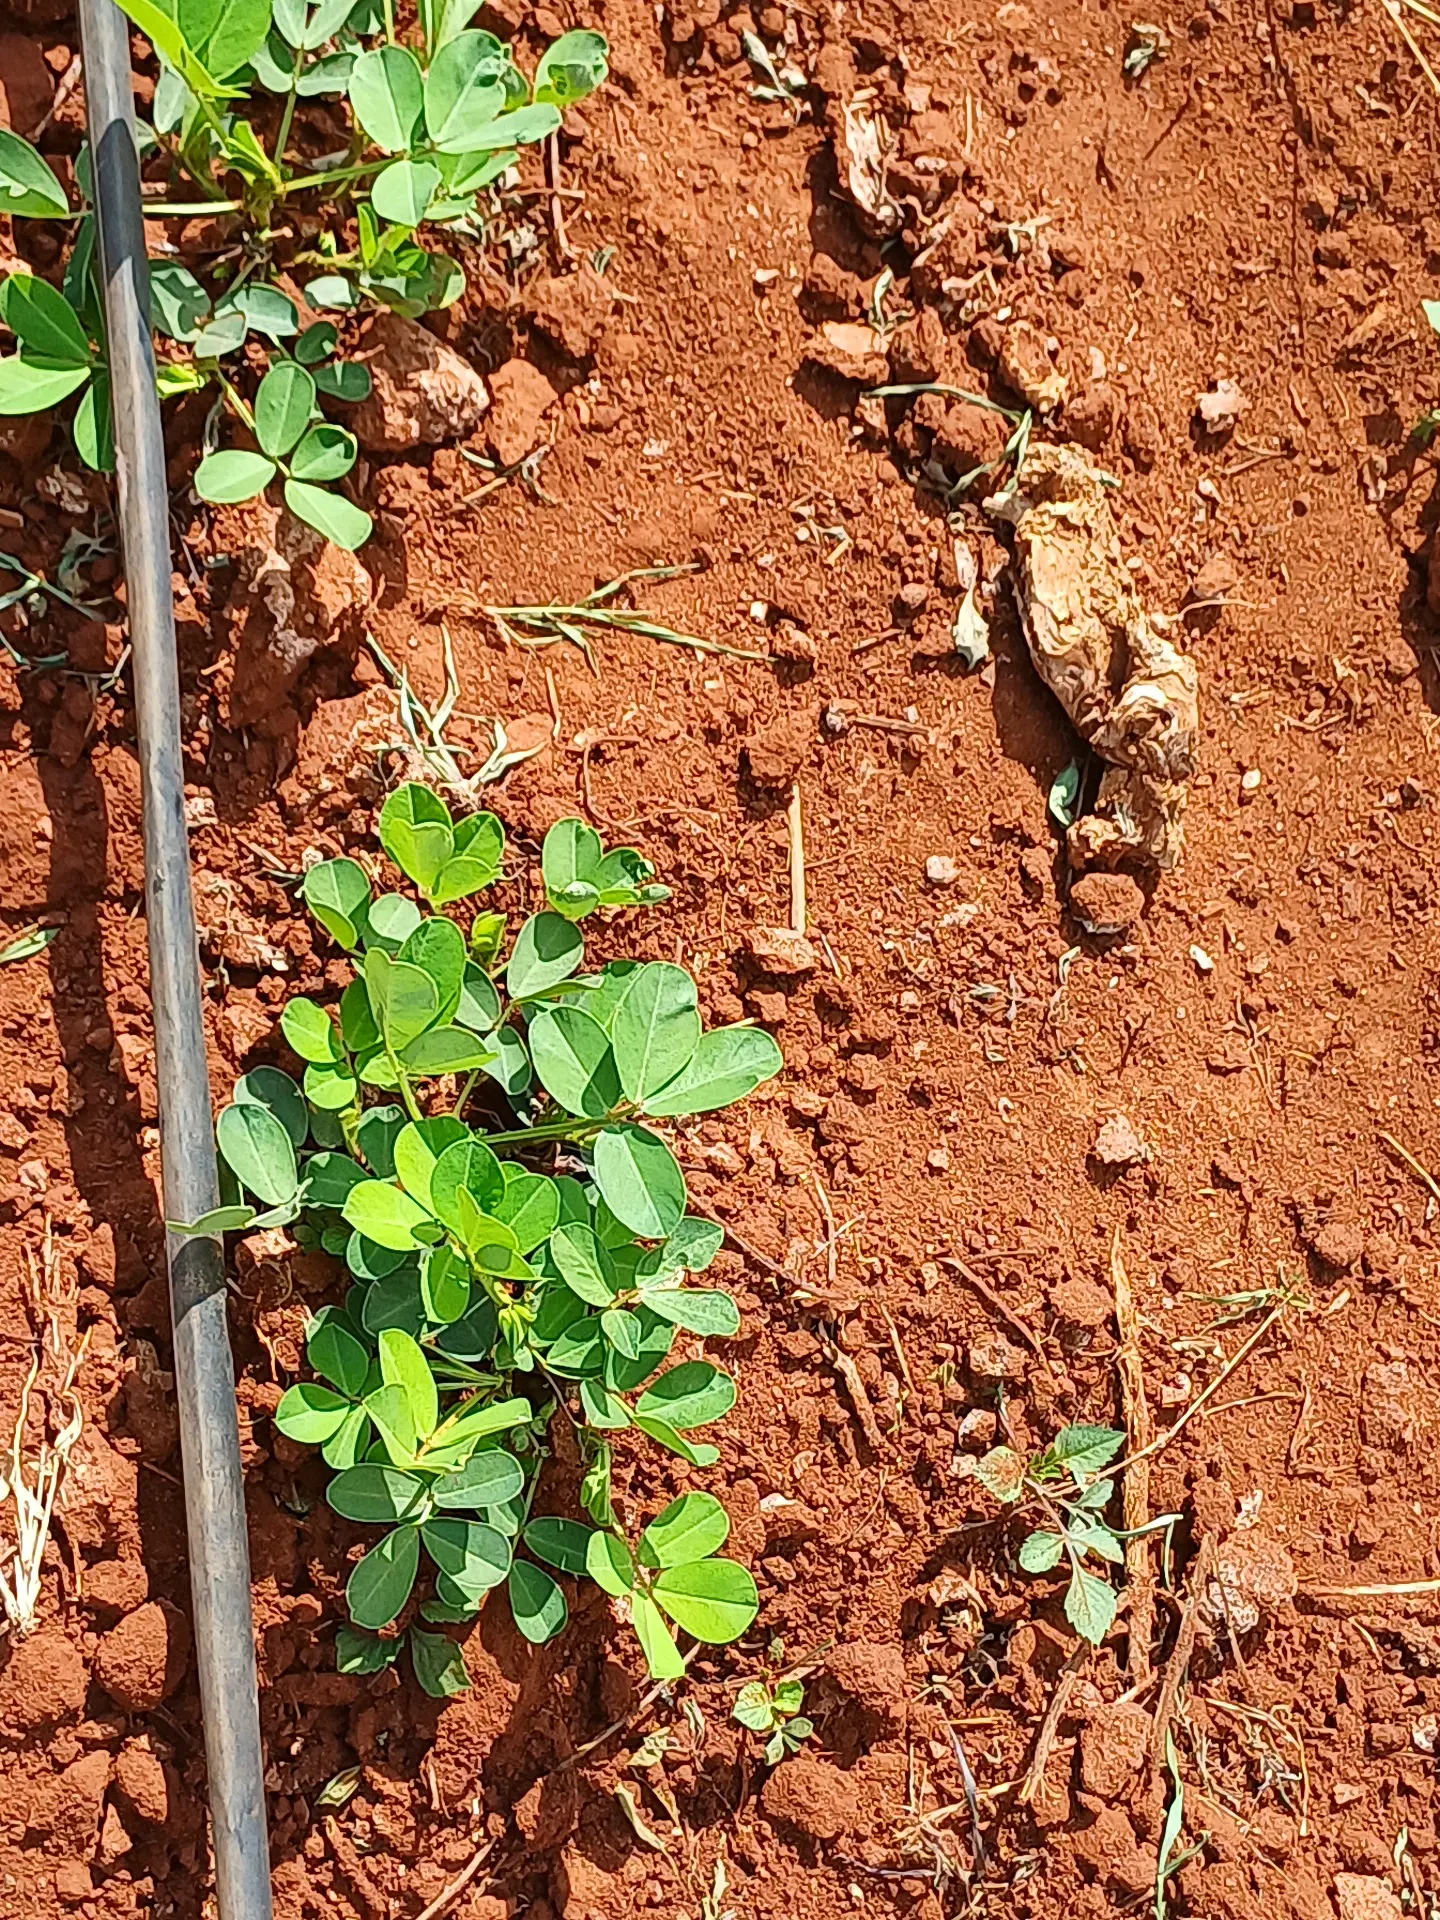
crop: groundnut
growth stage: vegetative
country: Kenya
